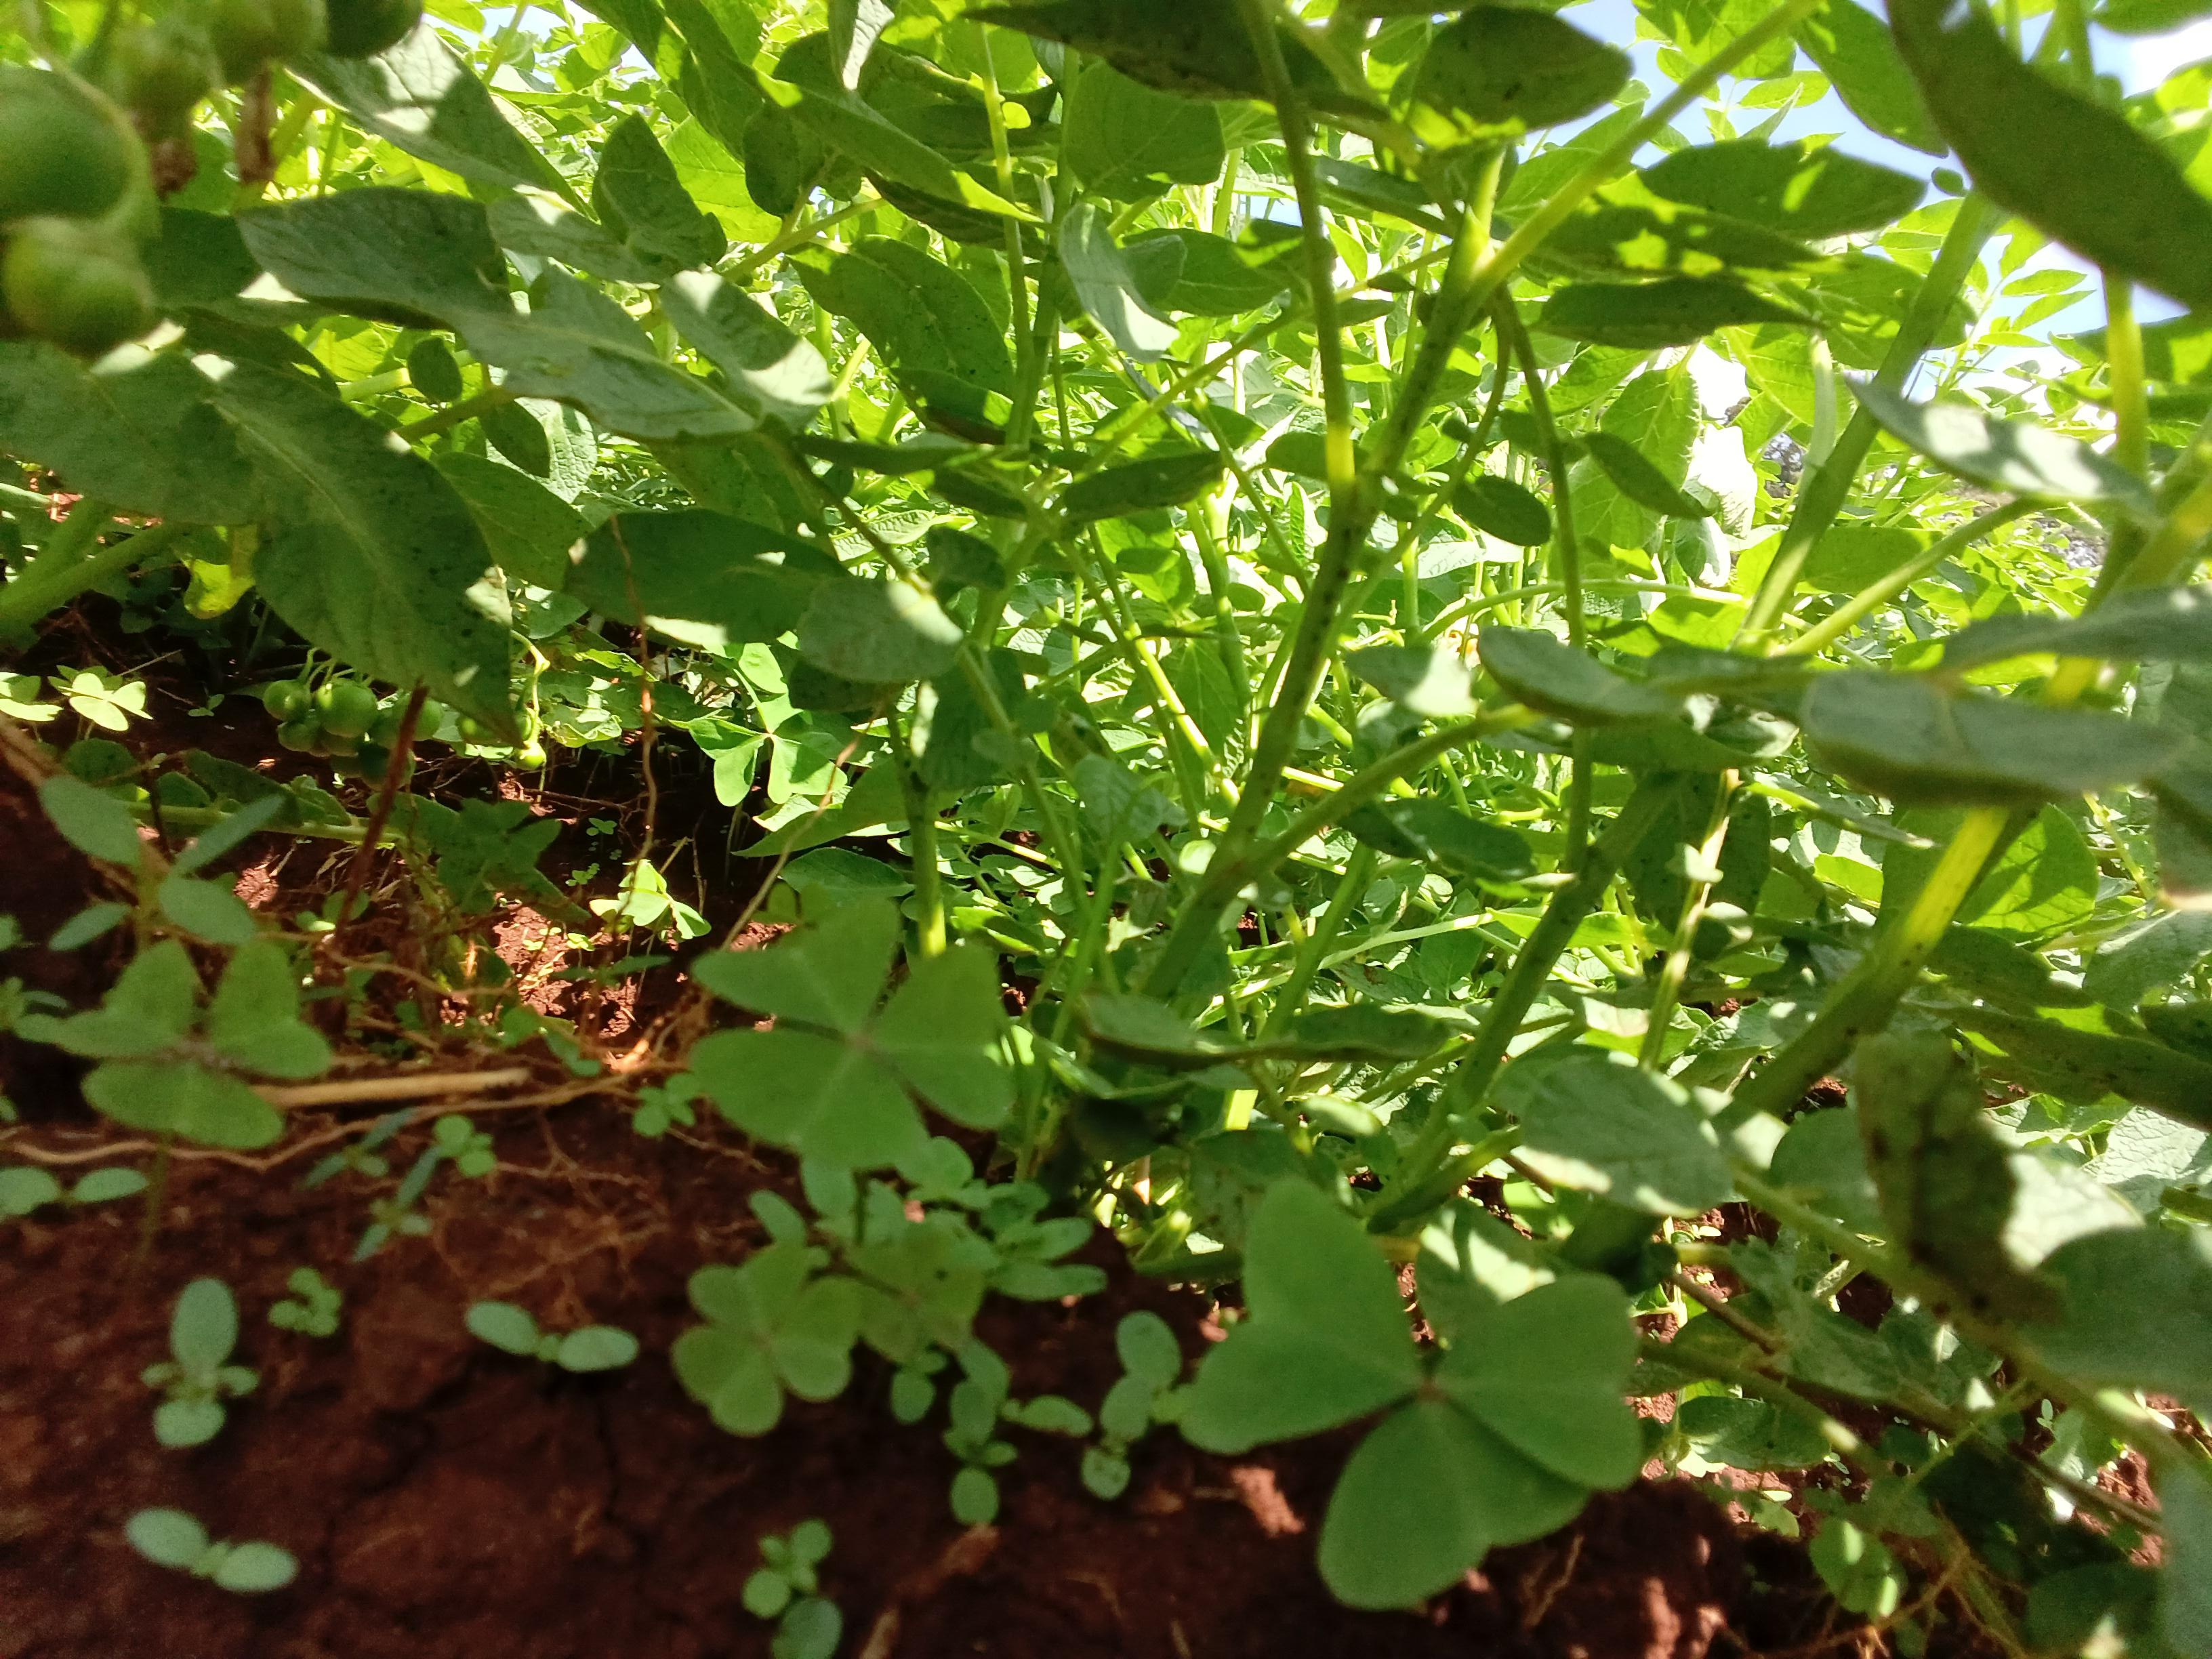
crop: potato
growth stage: flowering
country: Kenya
